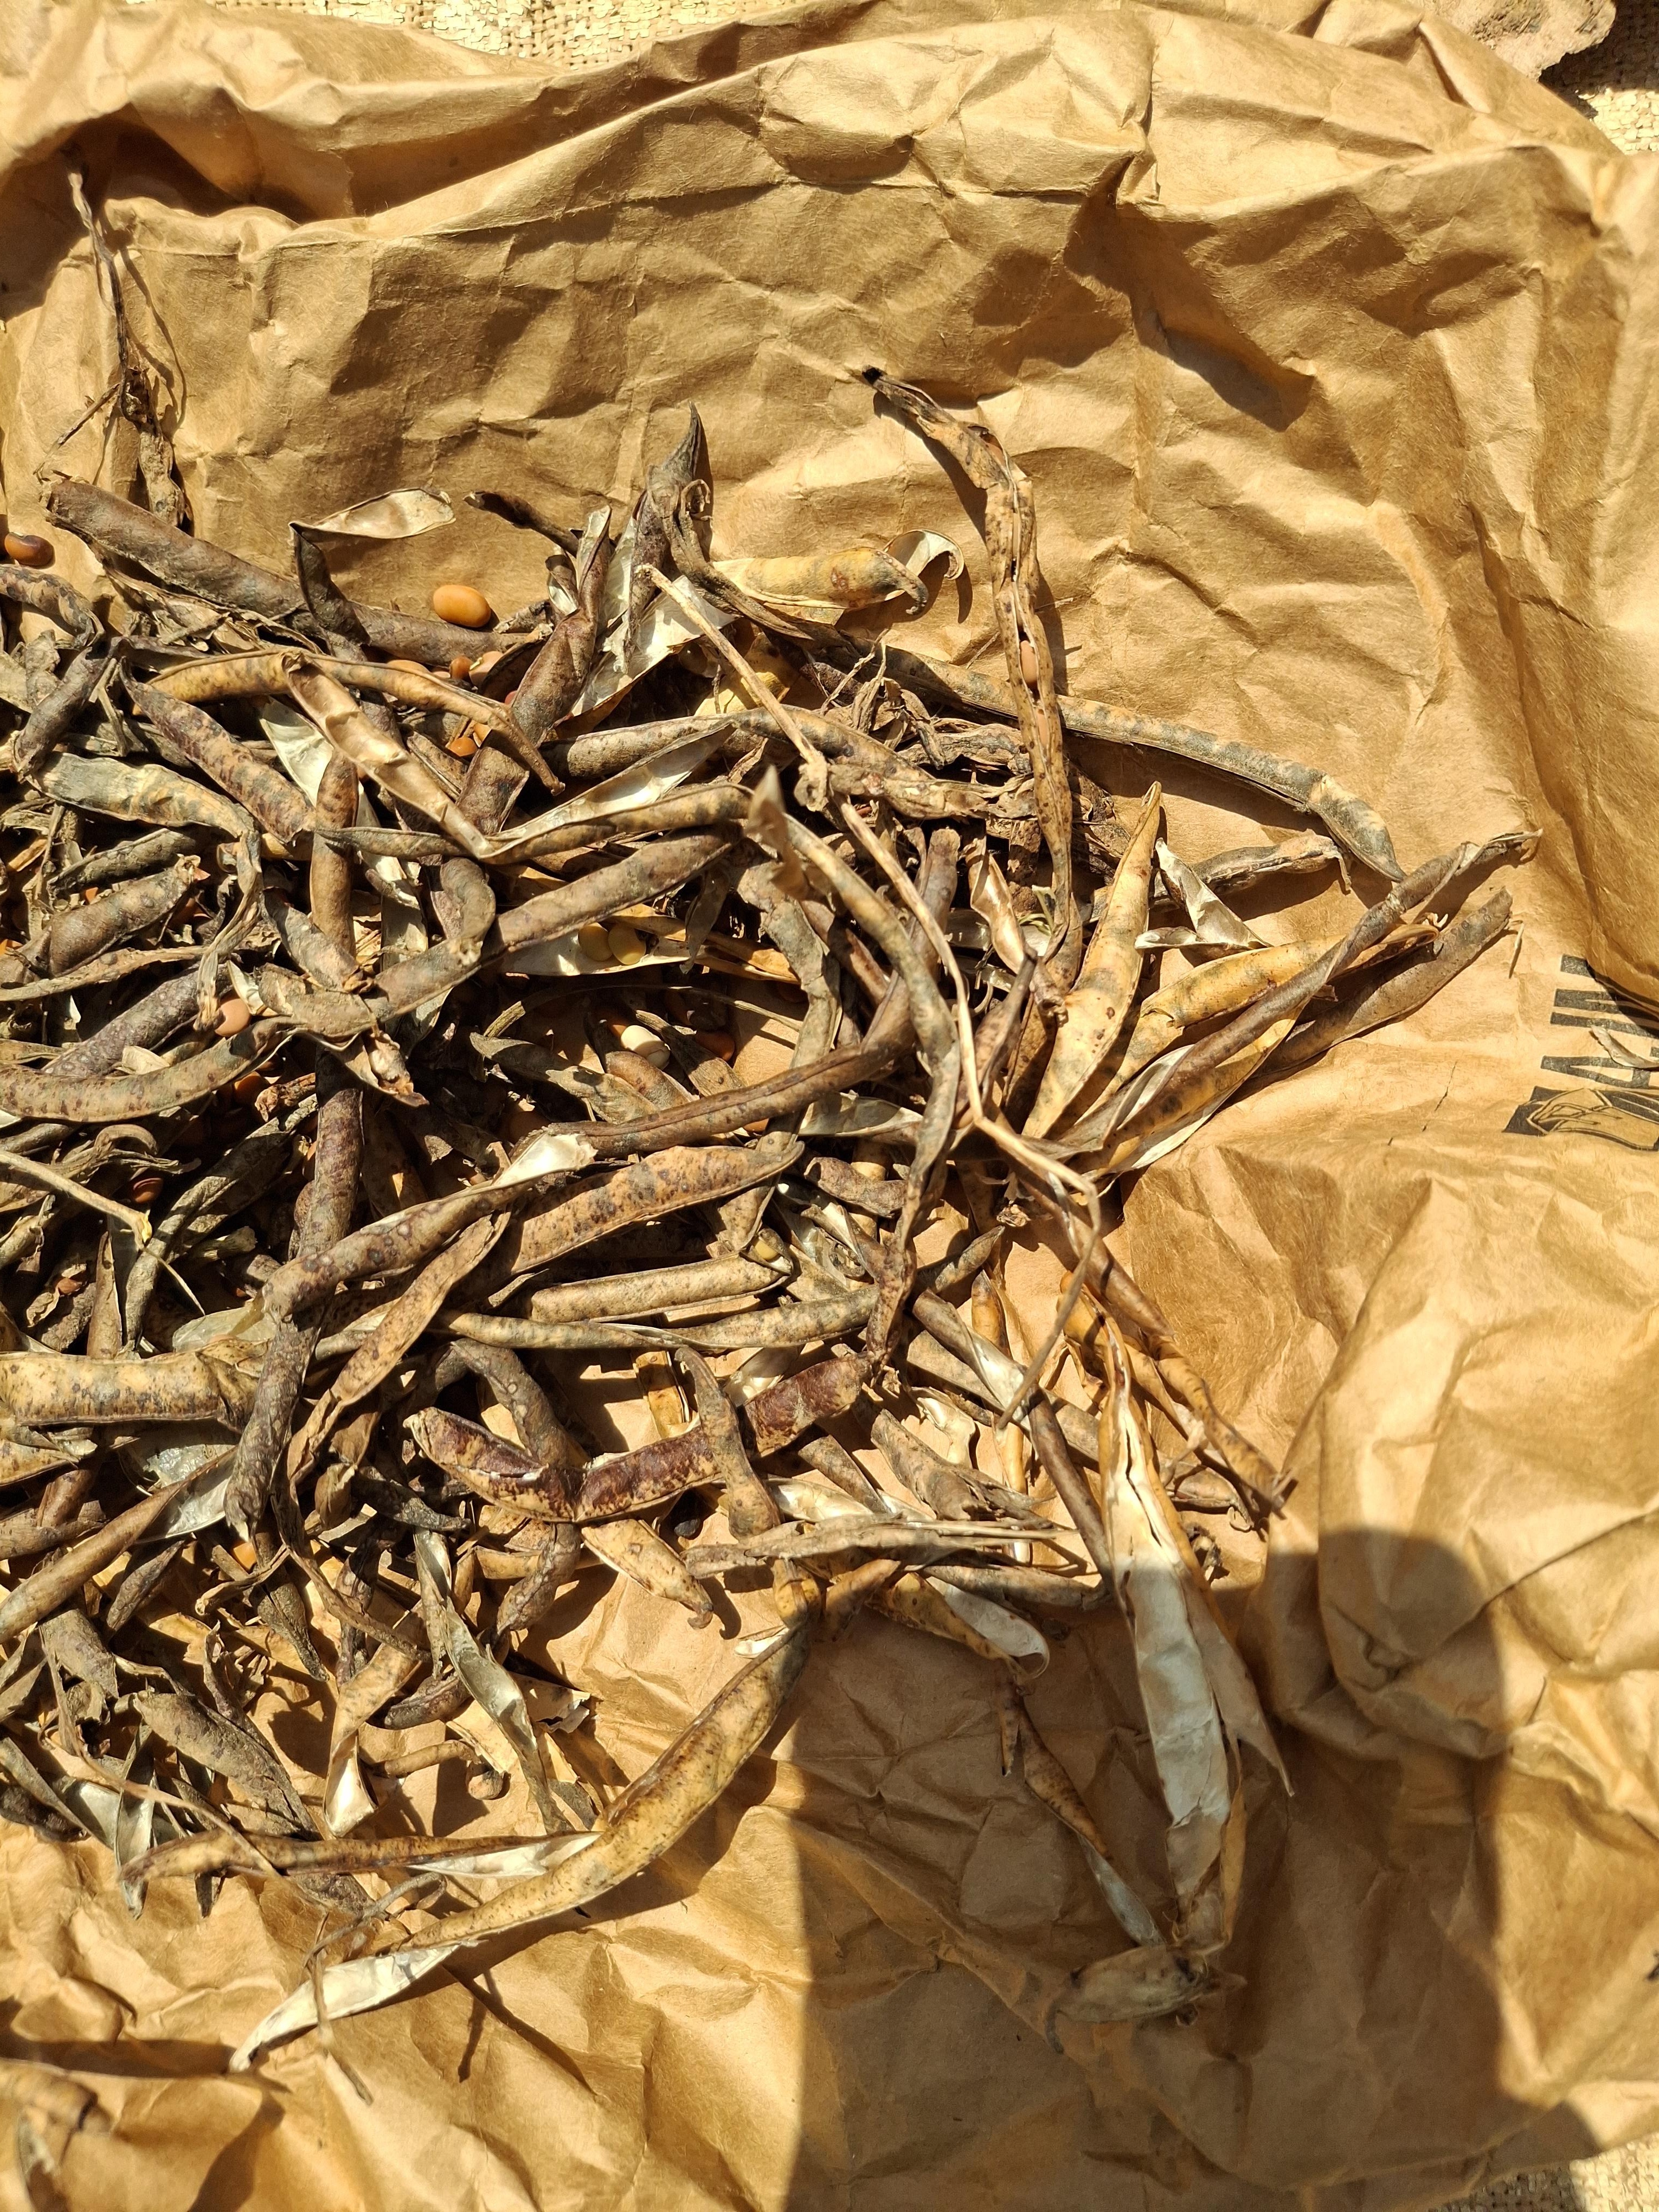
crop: cowpea
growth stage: harvest
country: Nigeria
